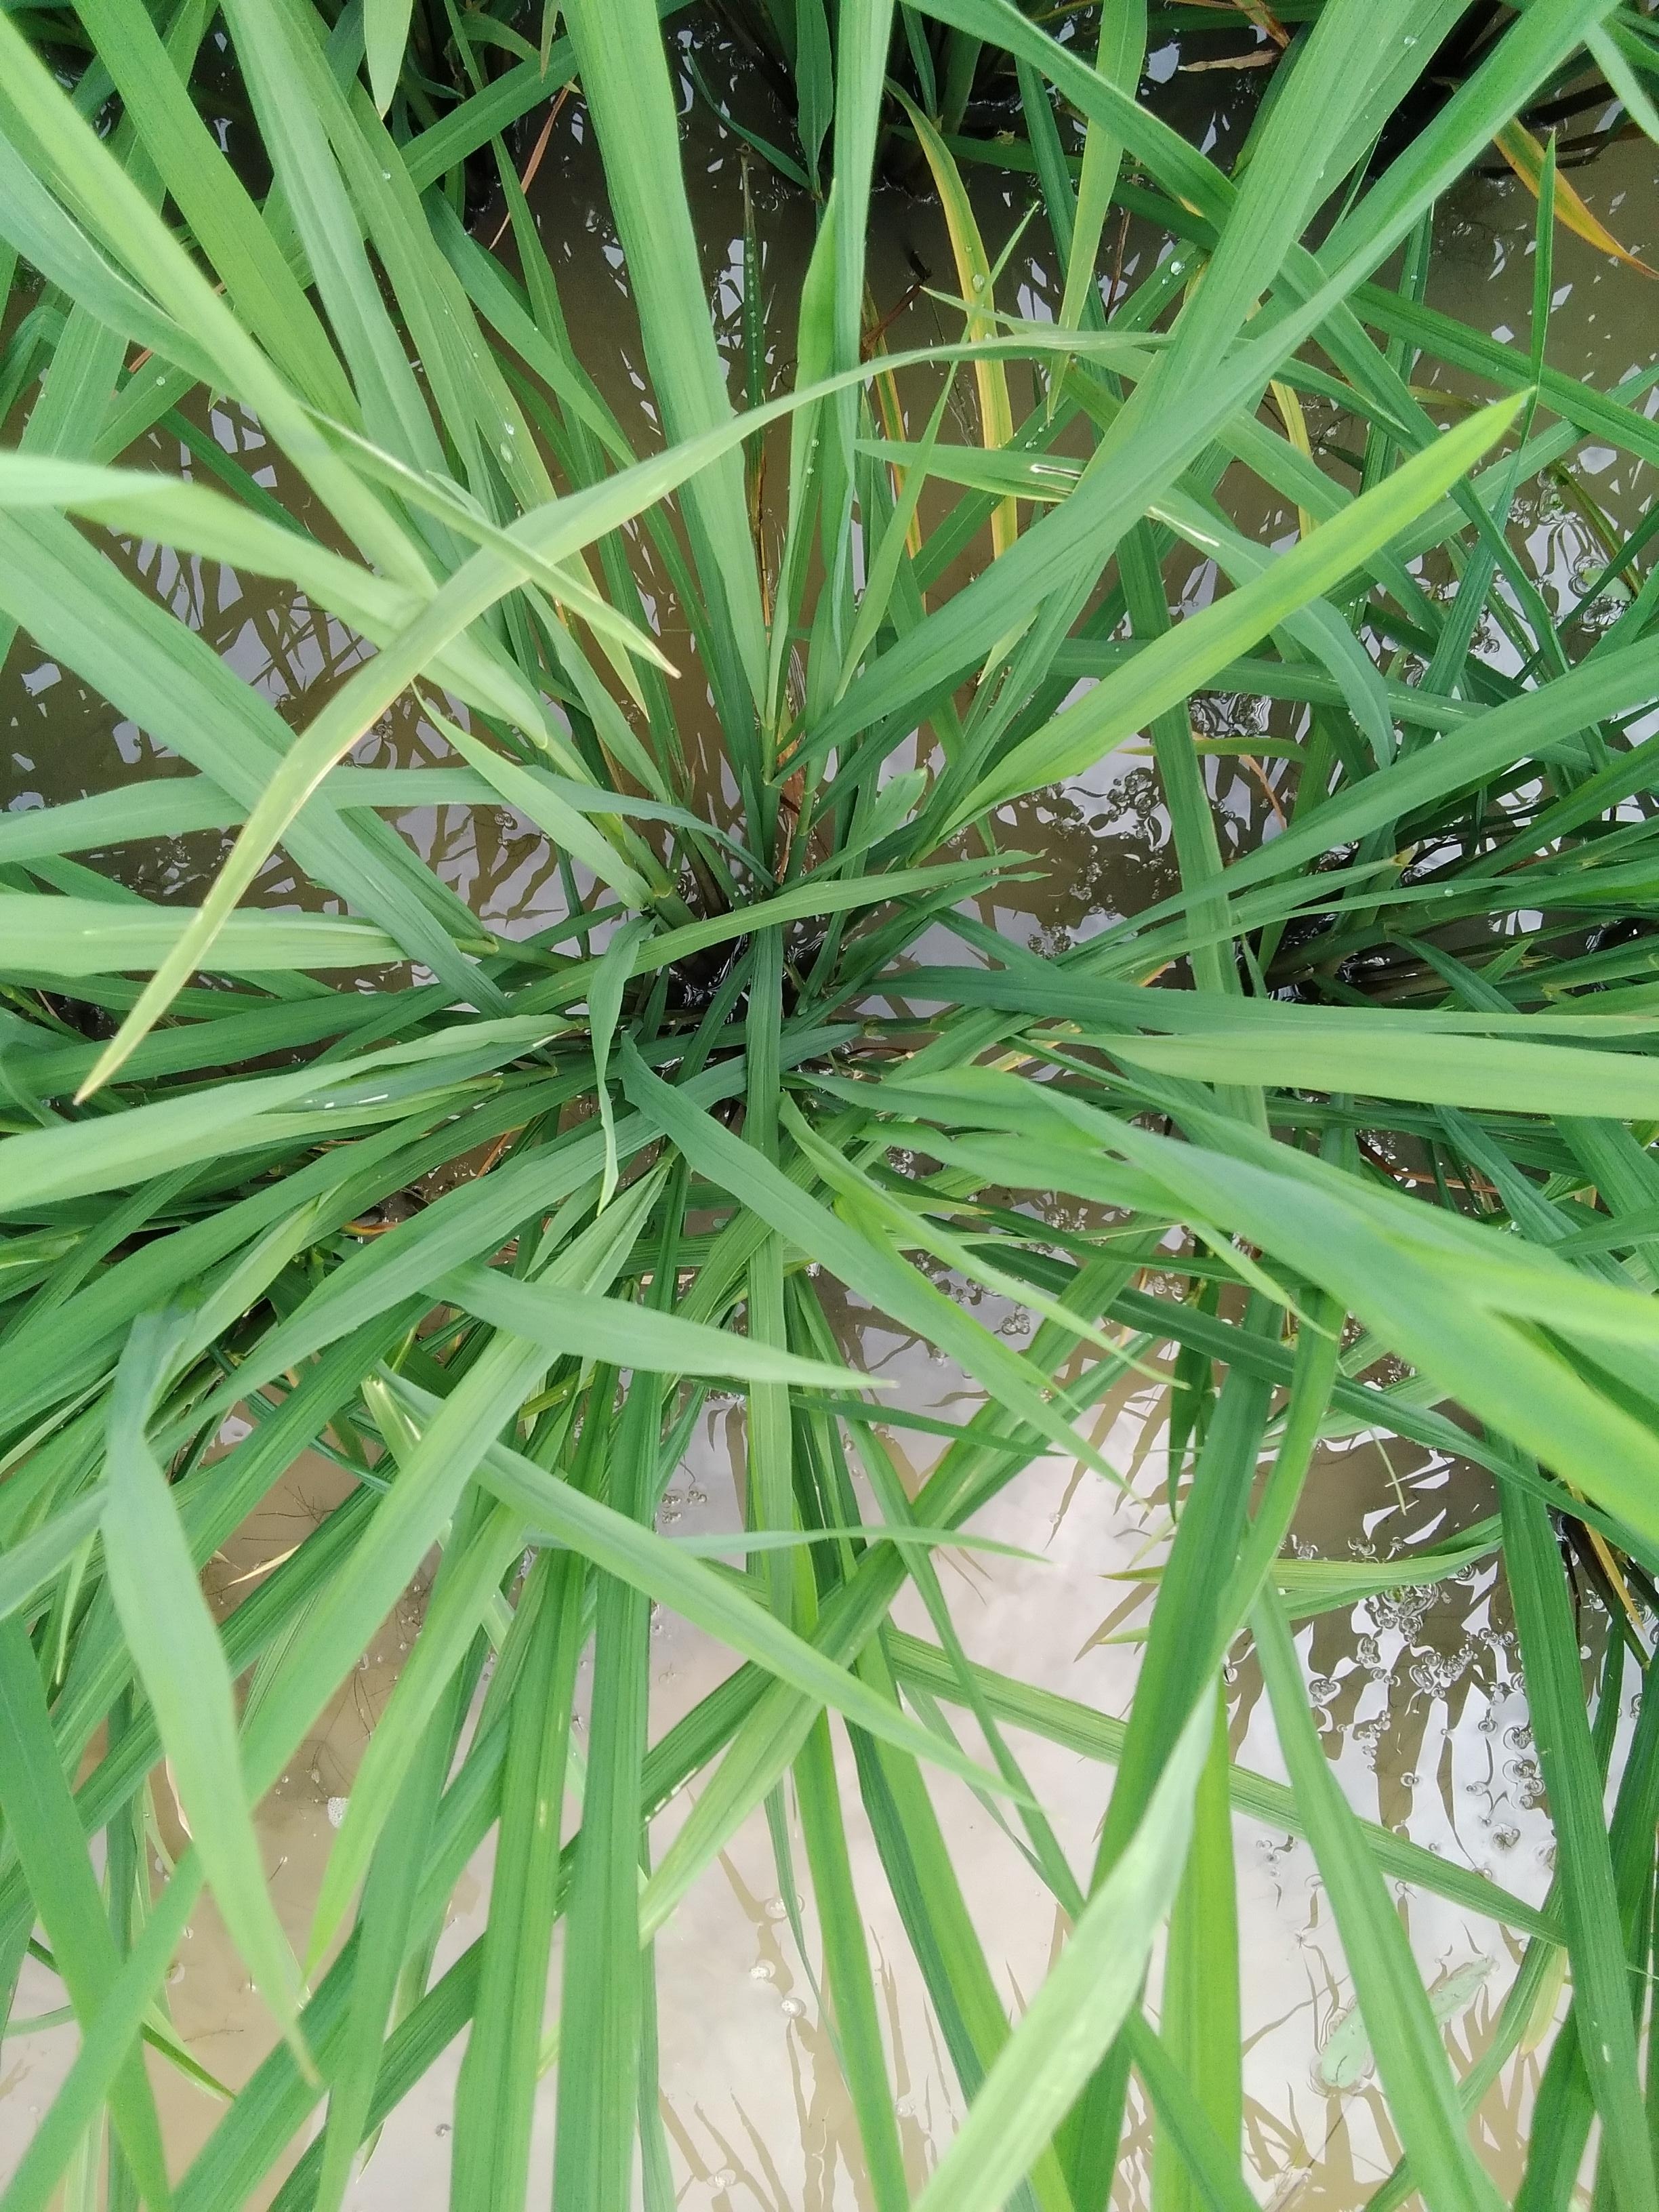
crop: rice
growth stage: elongation stem
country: Nigeria
